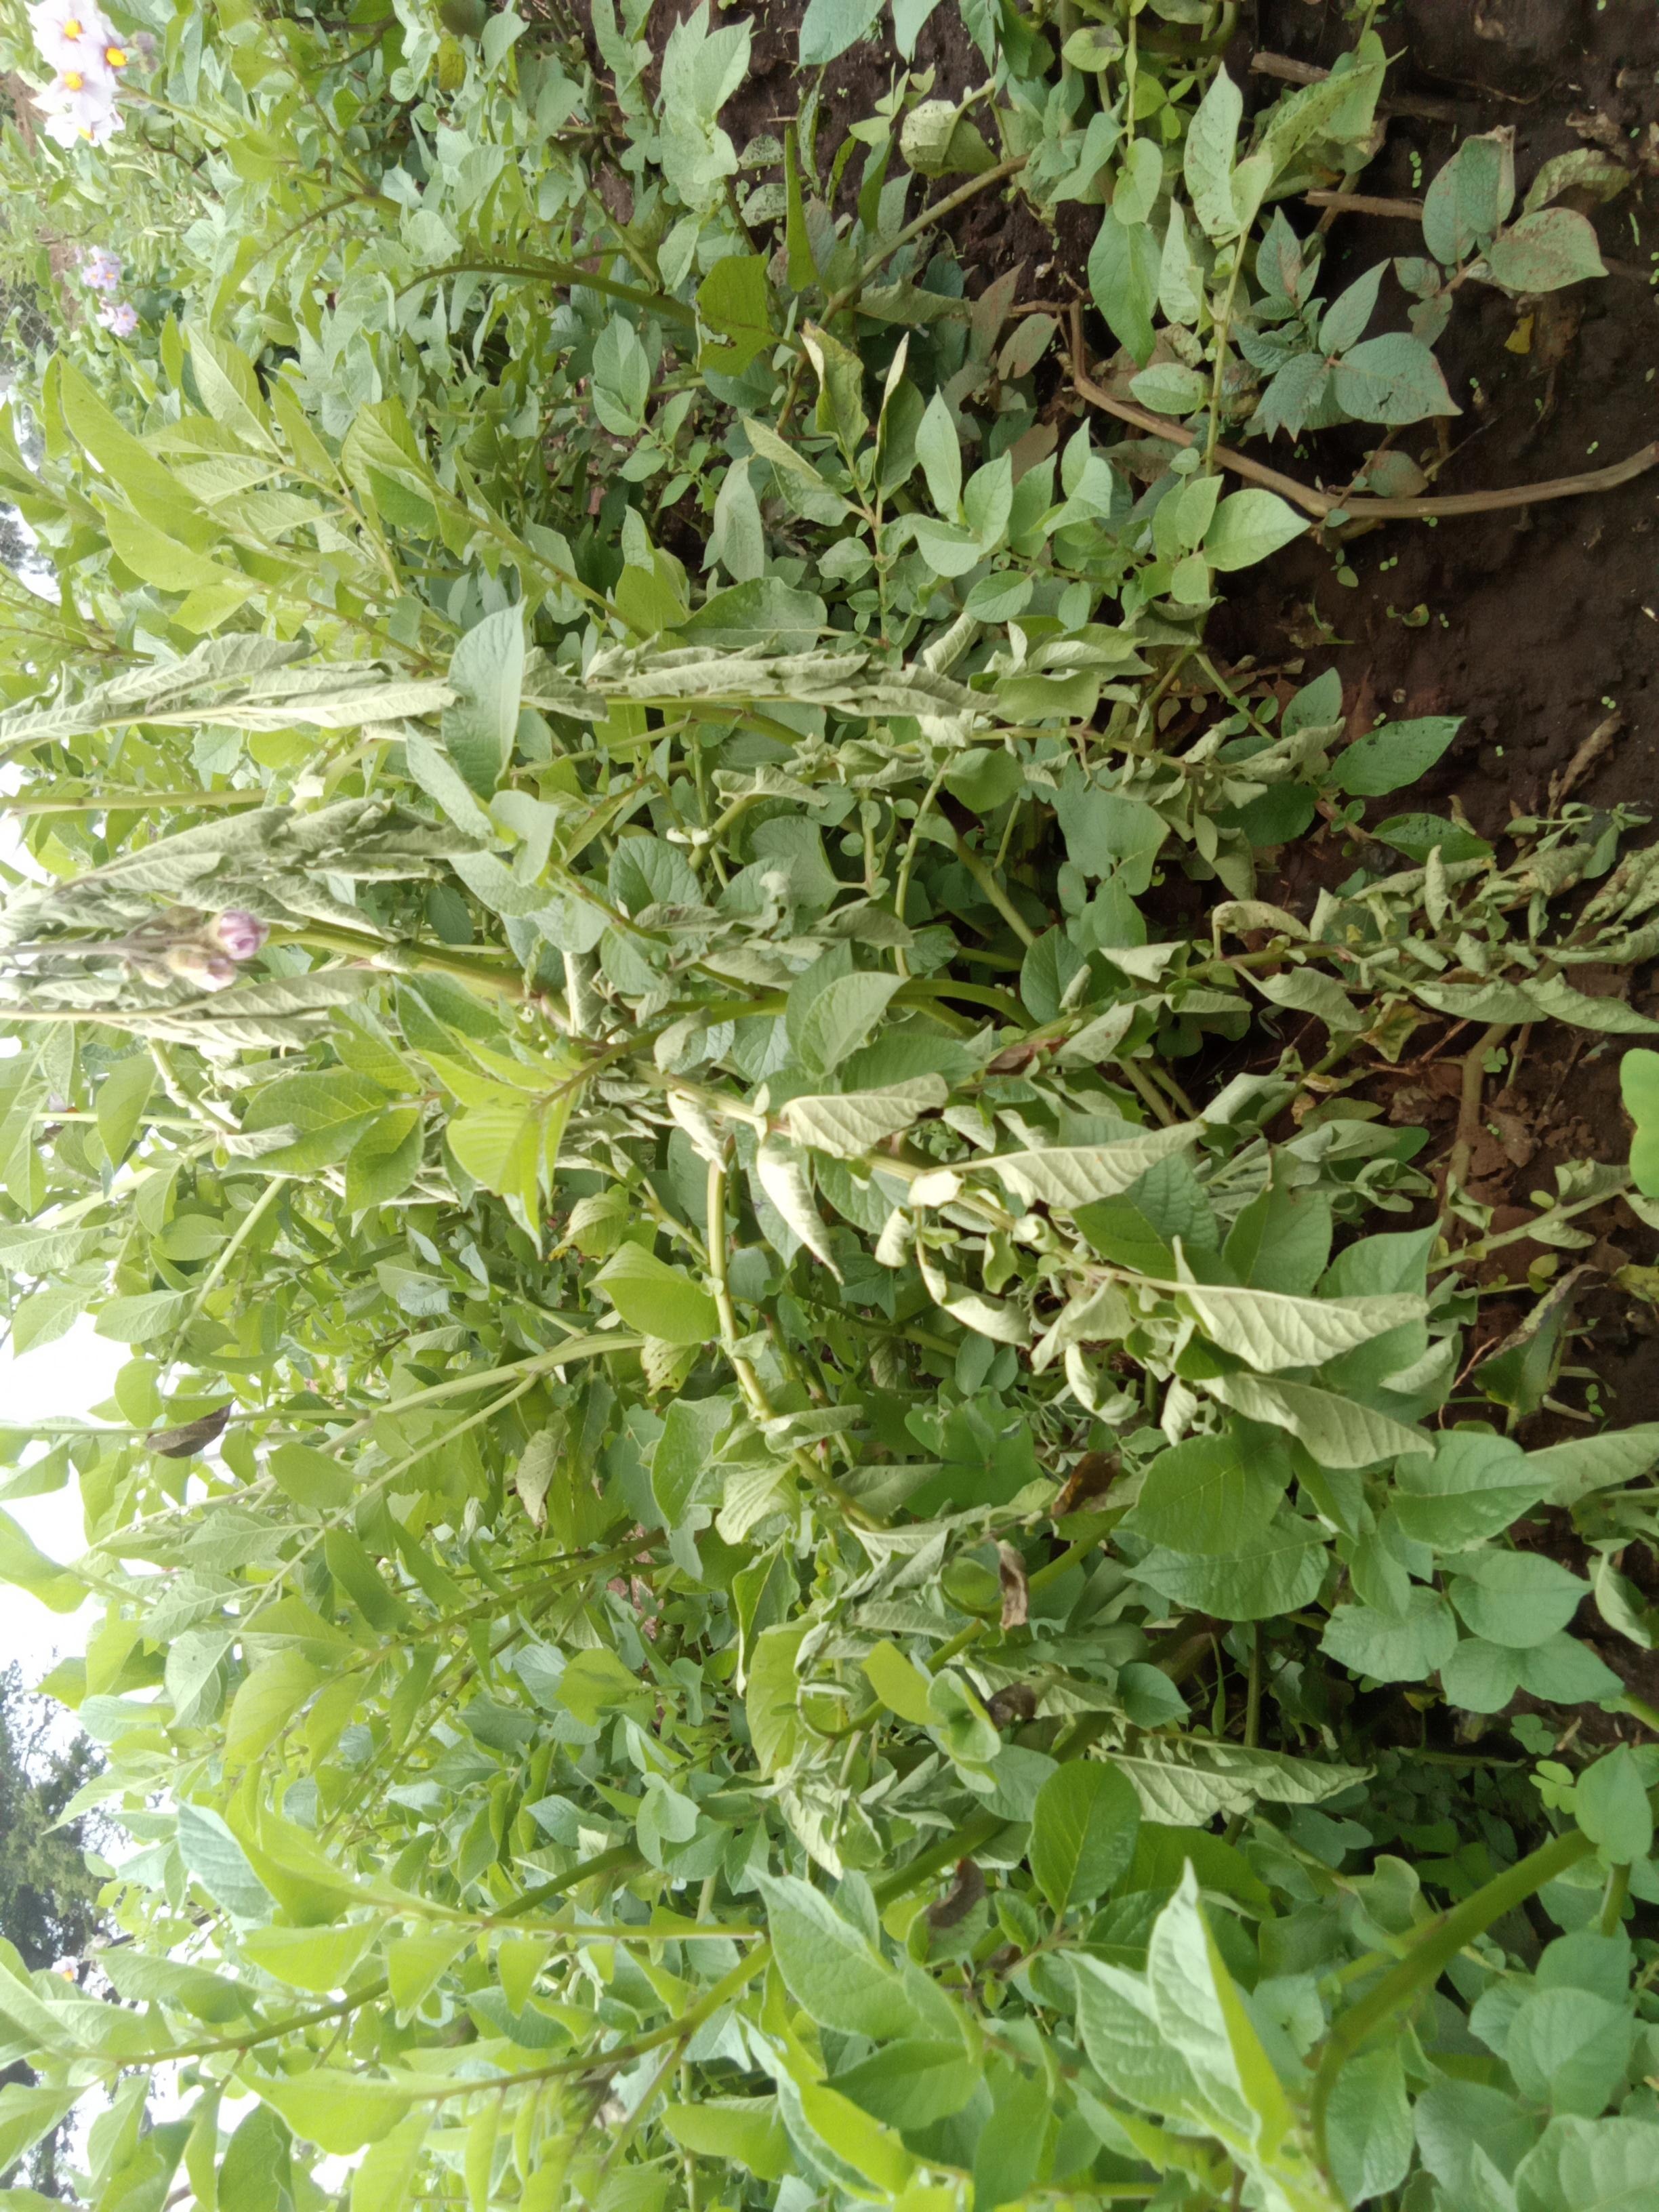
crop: potato
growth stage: flowering
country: Kenya
